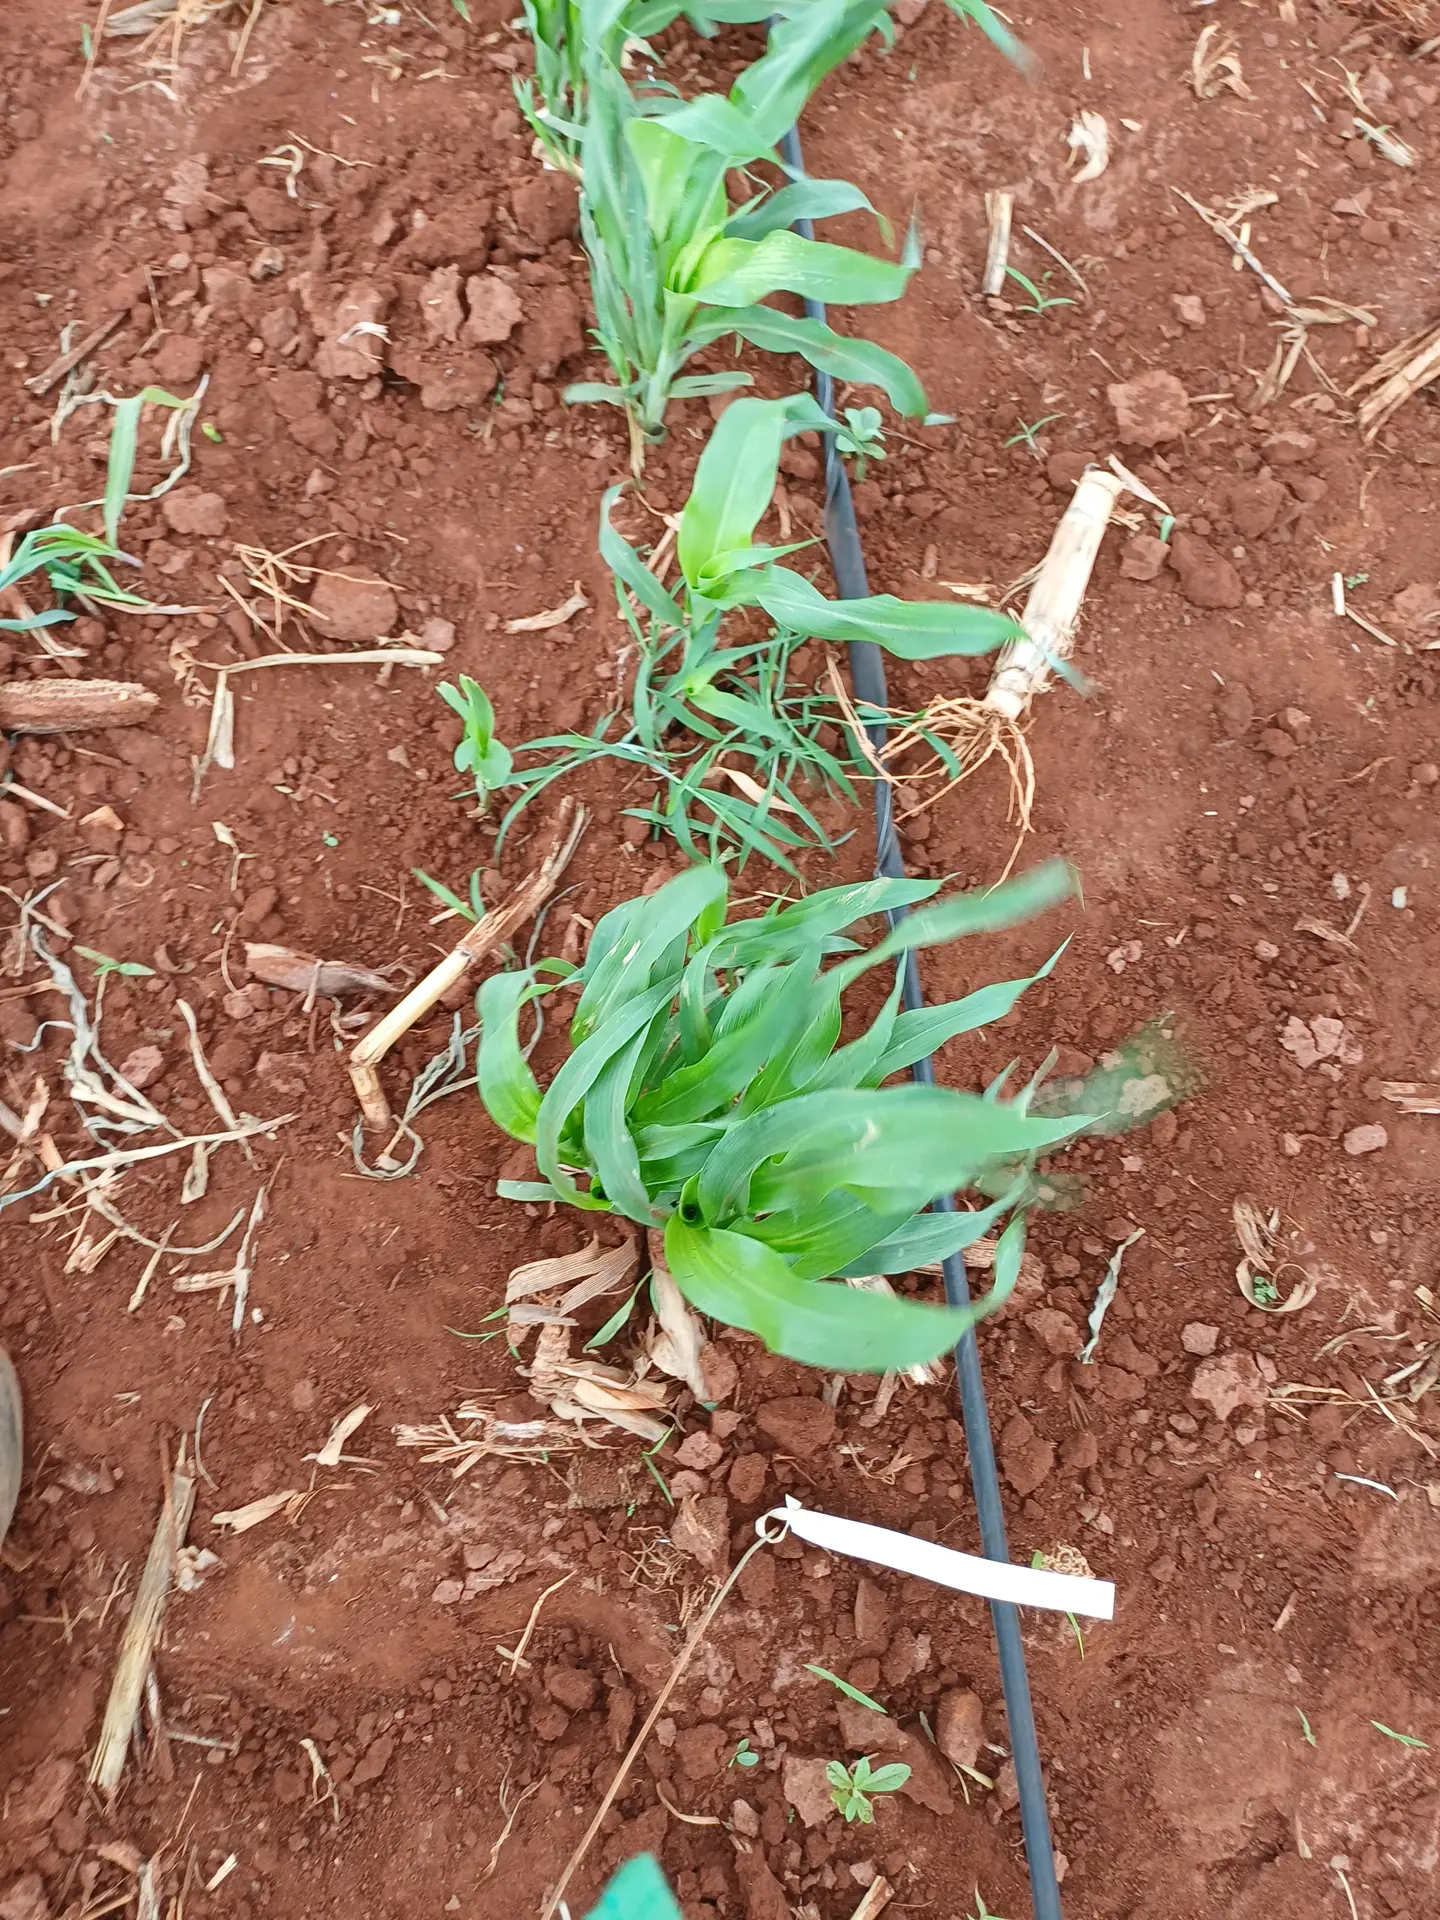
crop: sorghum
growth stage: vegetative
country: Kenya
